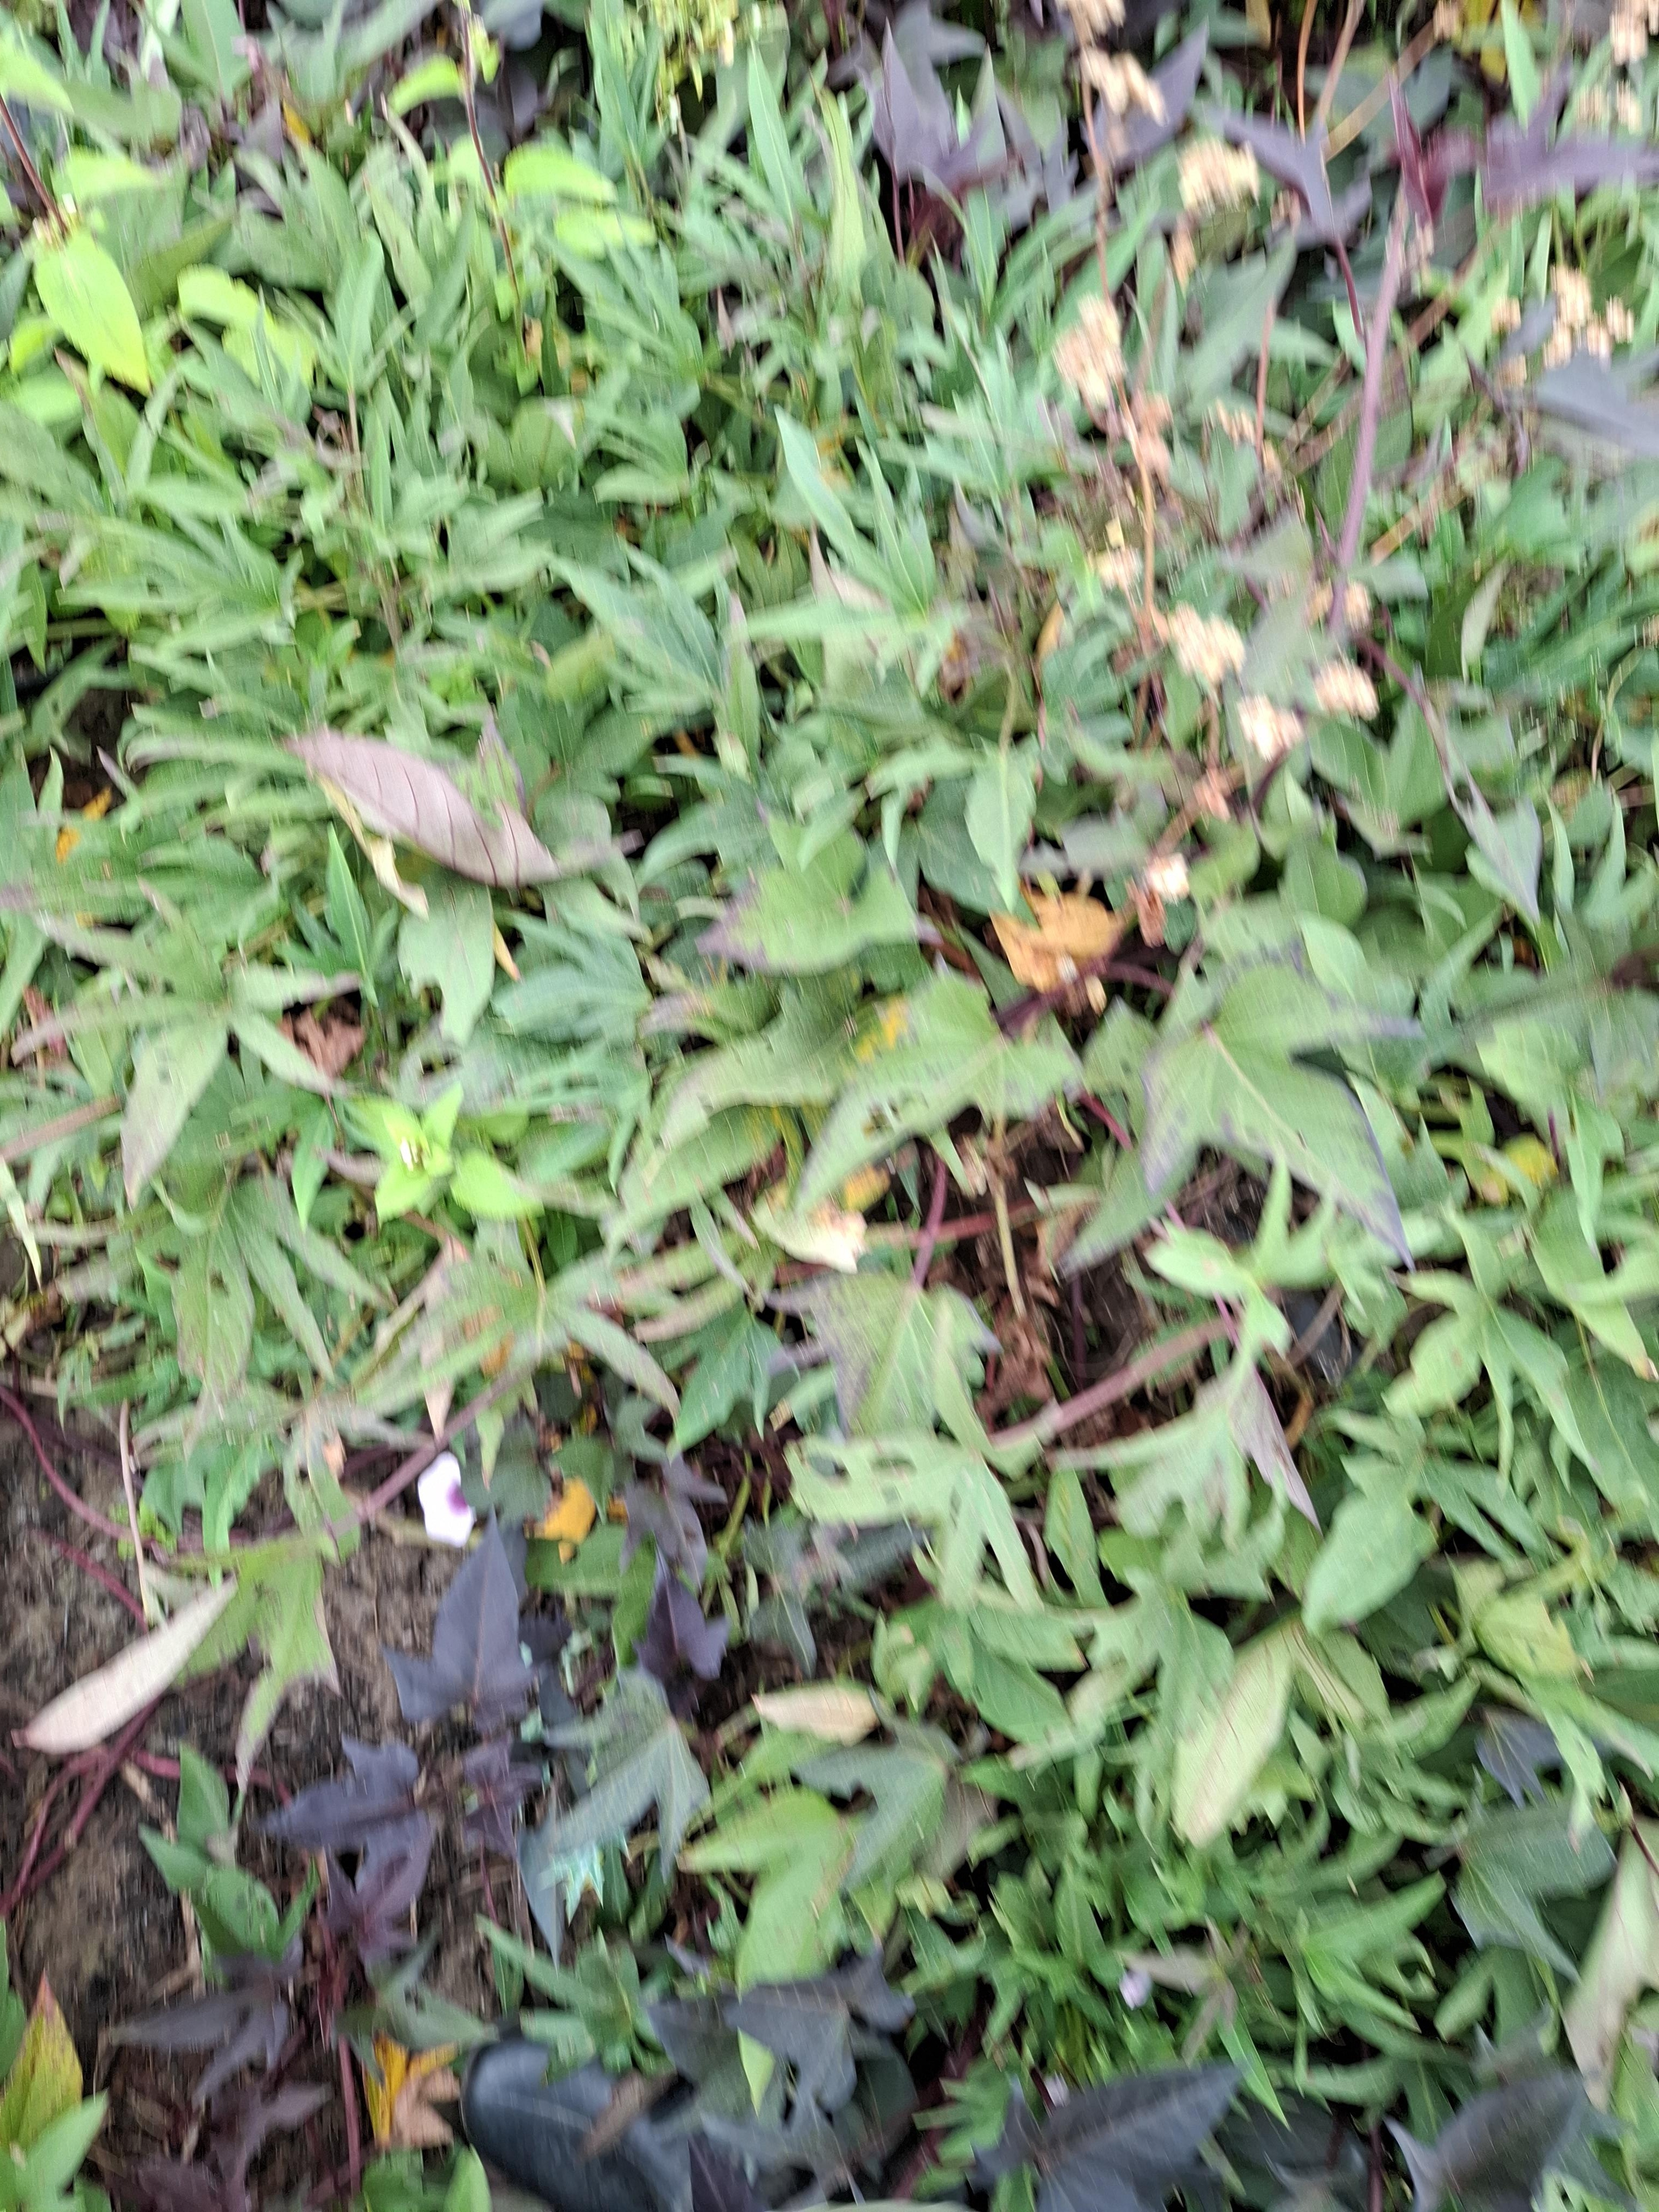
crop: sweet potato
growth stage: flowering
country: Tanzania
